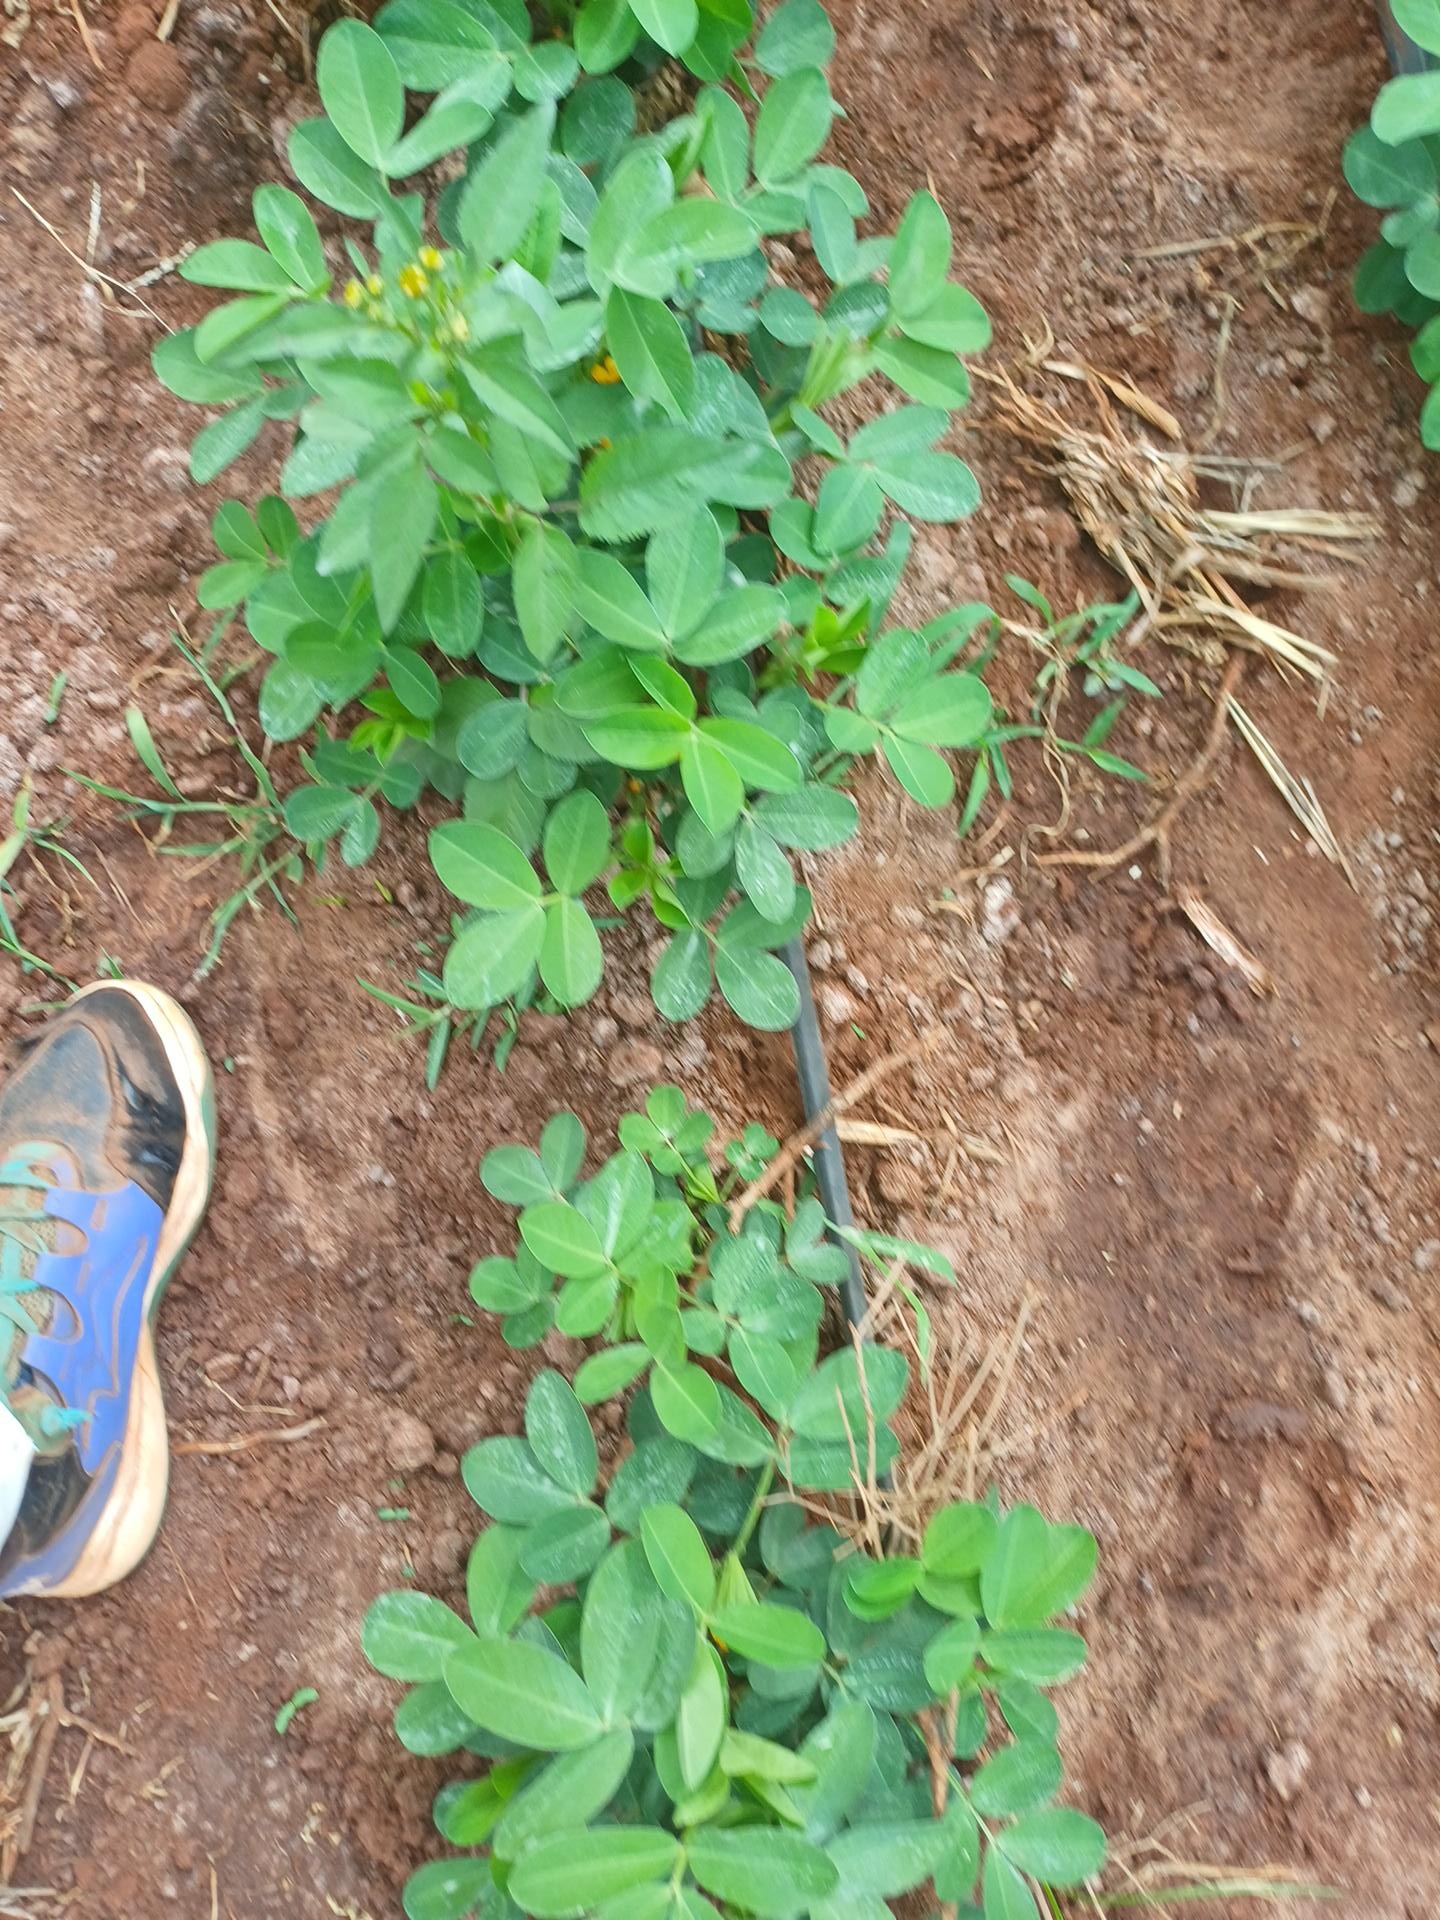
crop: groundnut
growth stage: vegetative
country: Kenya
